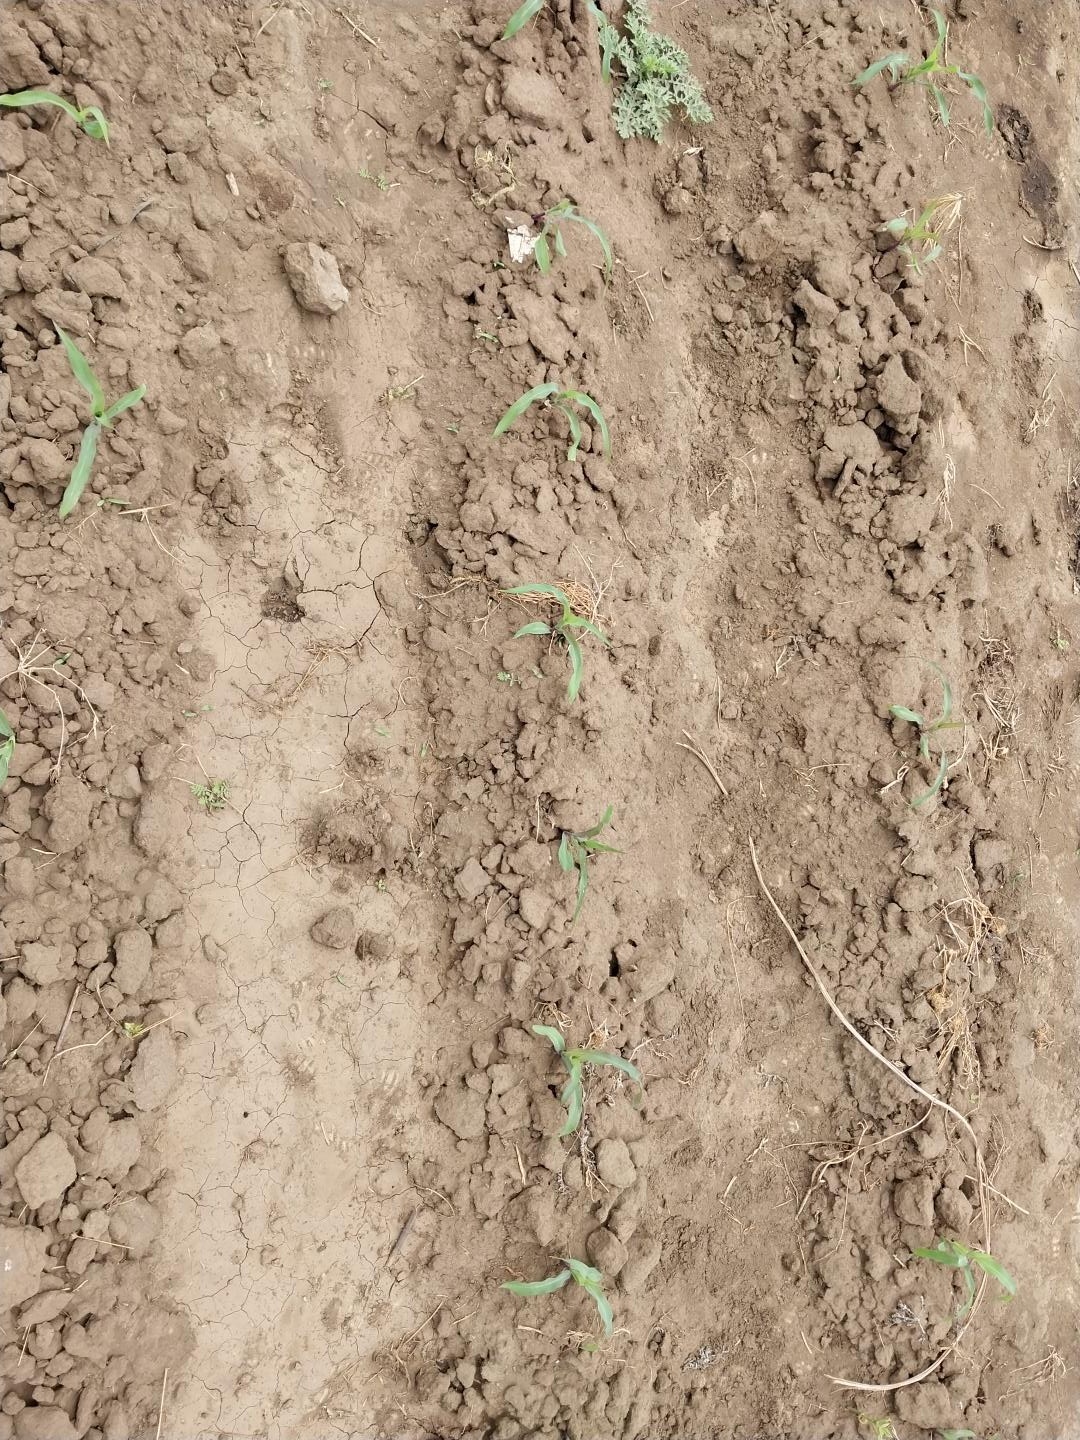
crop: maize
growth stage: emergence
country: Tanzania
